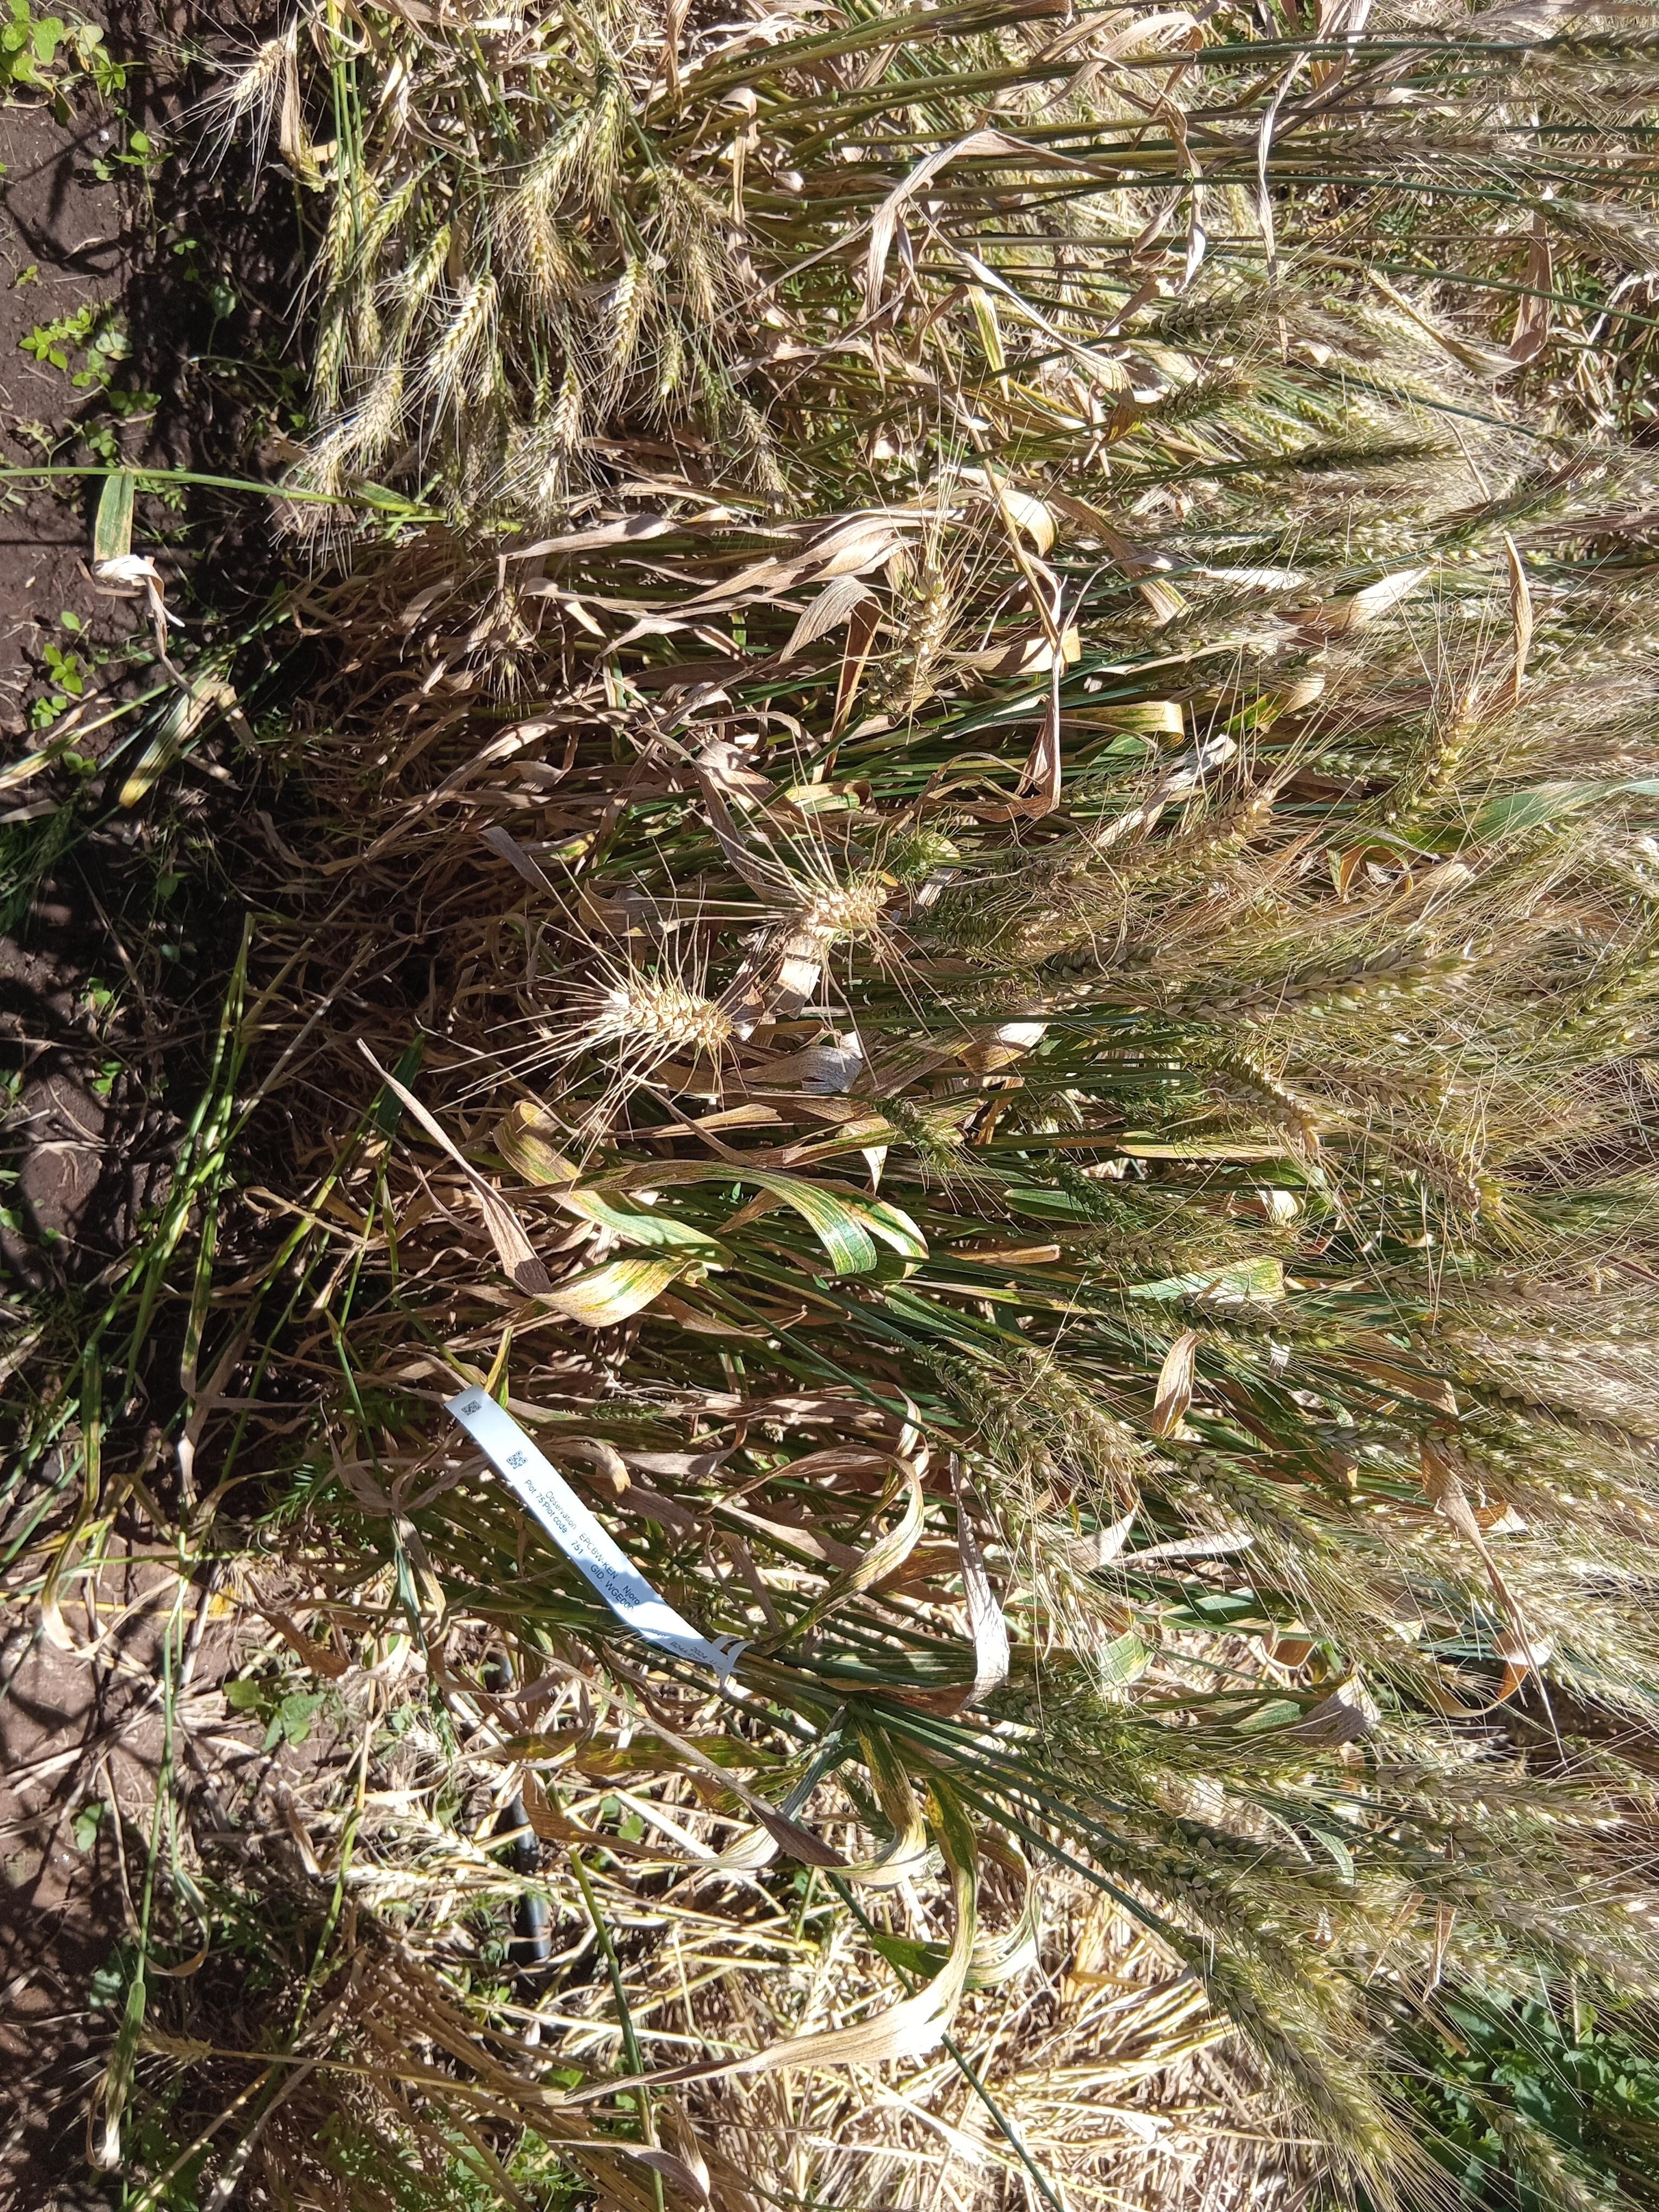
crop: wheat
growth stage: maturity
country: Kenya
